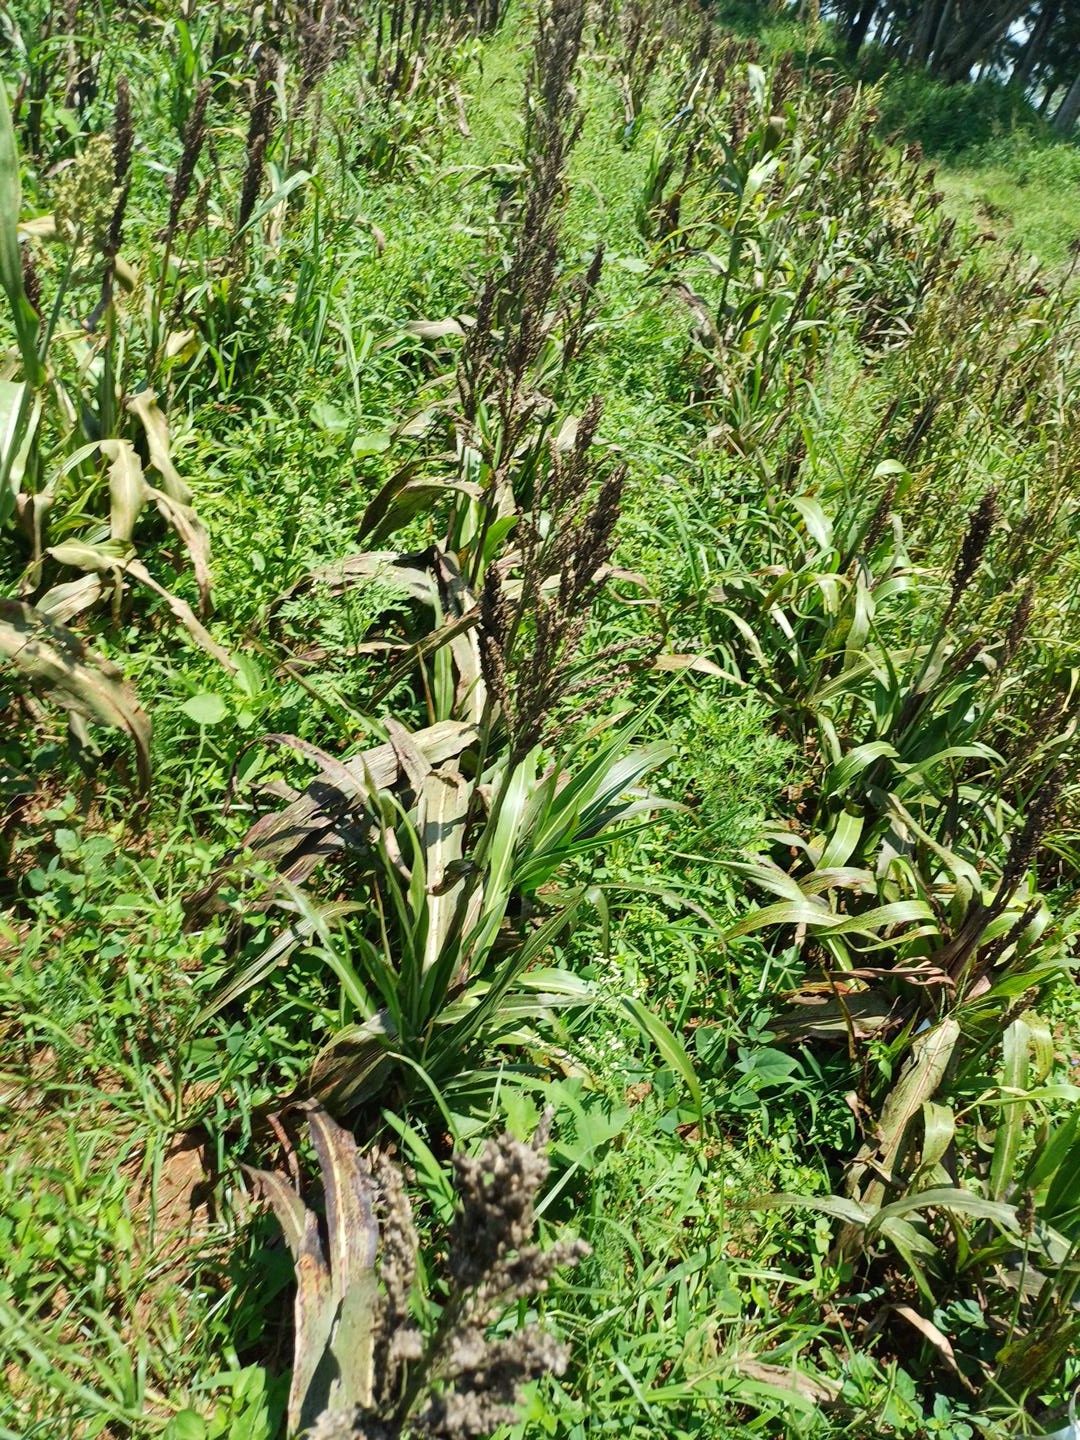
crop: sorghum
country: Kenya
